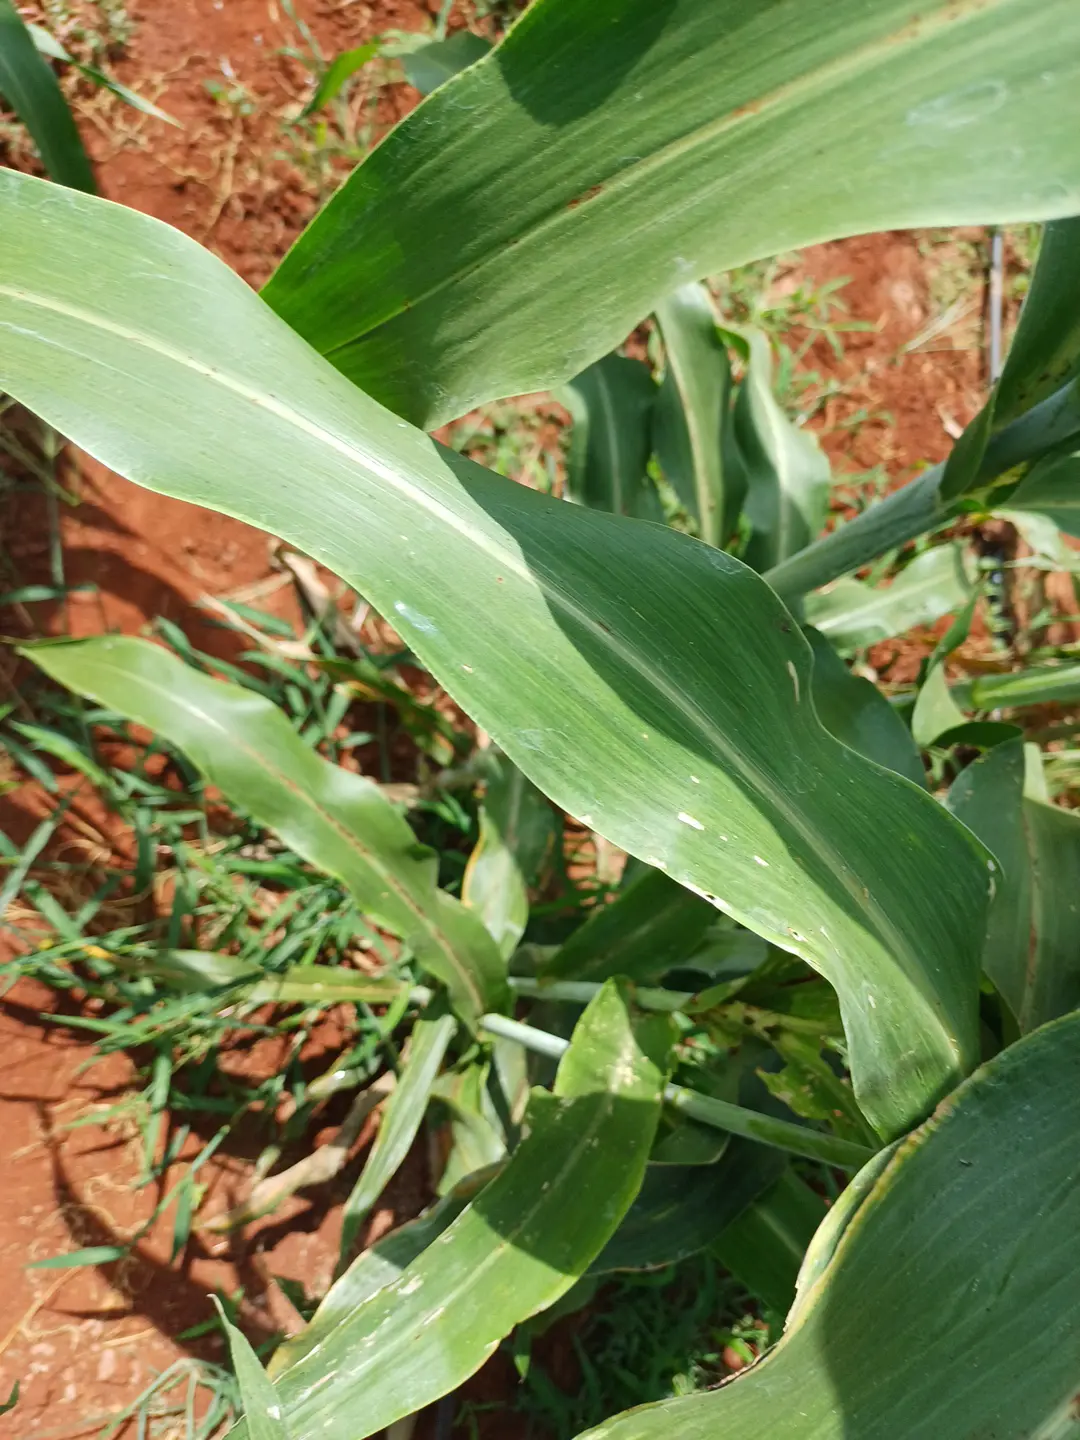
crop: sorghum
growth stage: filling grain
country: Kenya
